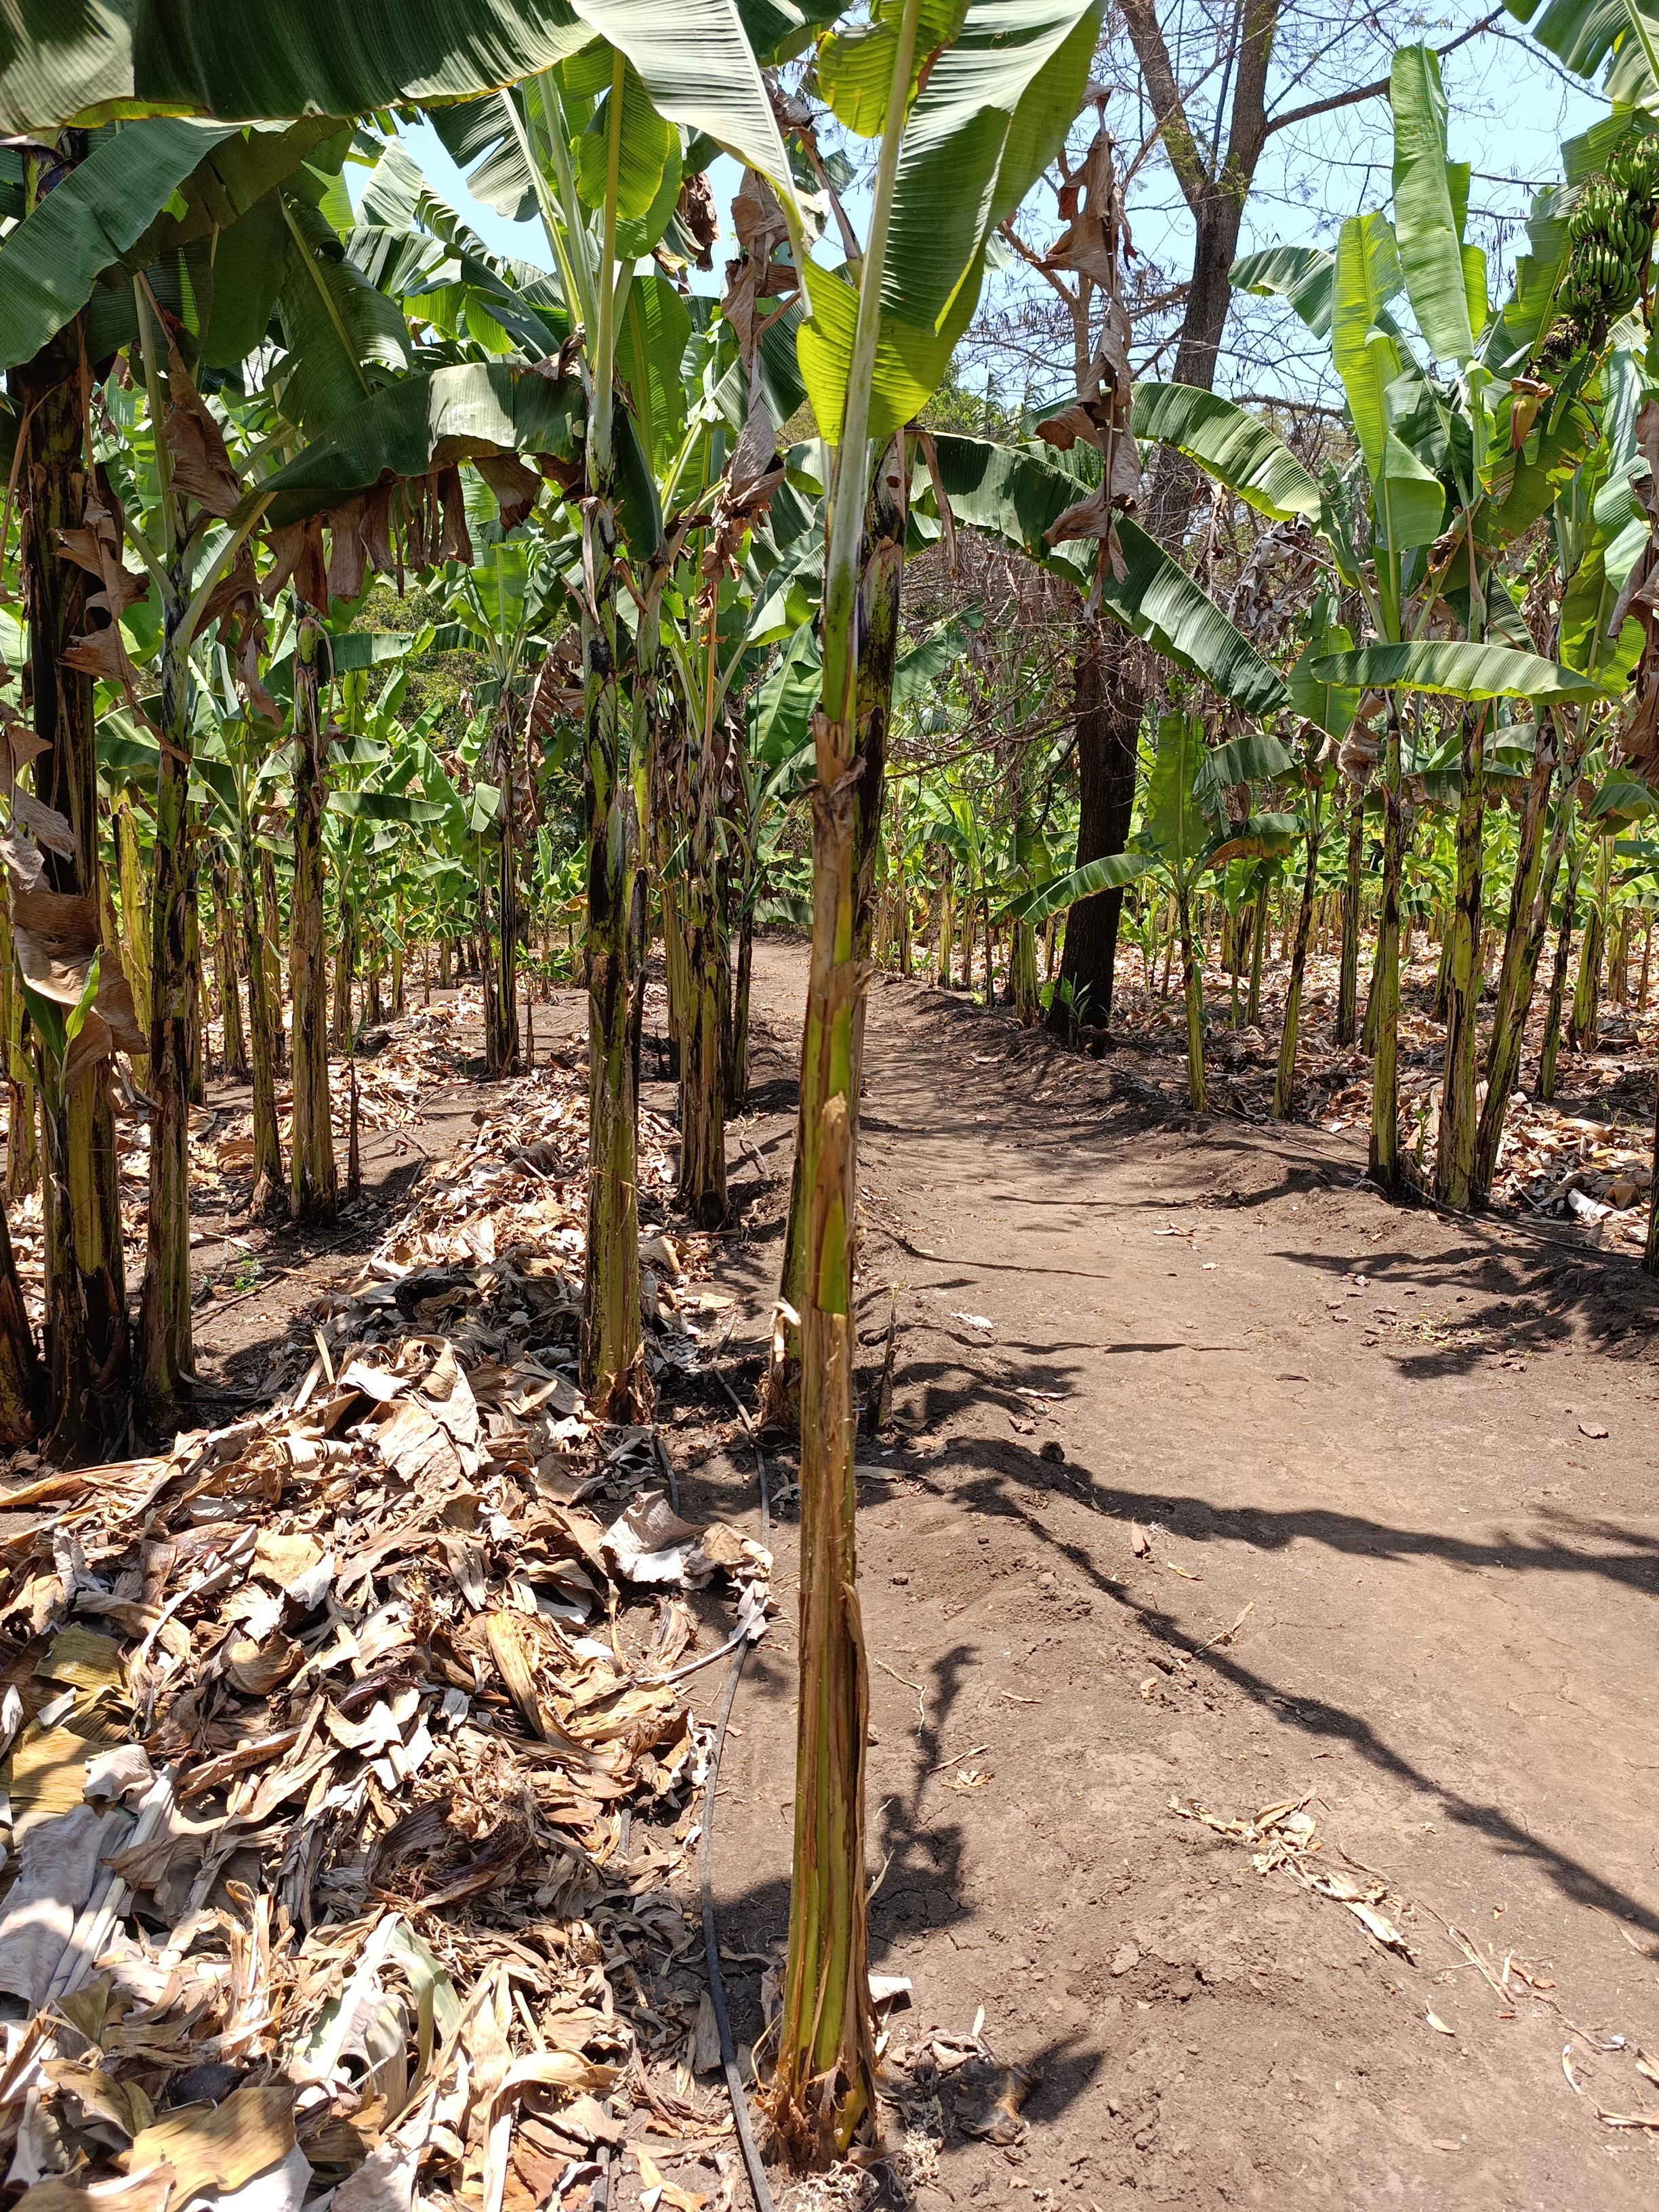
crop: banana
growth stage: vegetative
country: Tanzania
